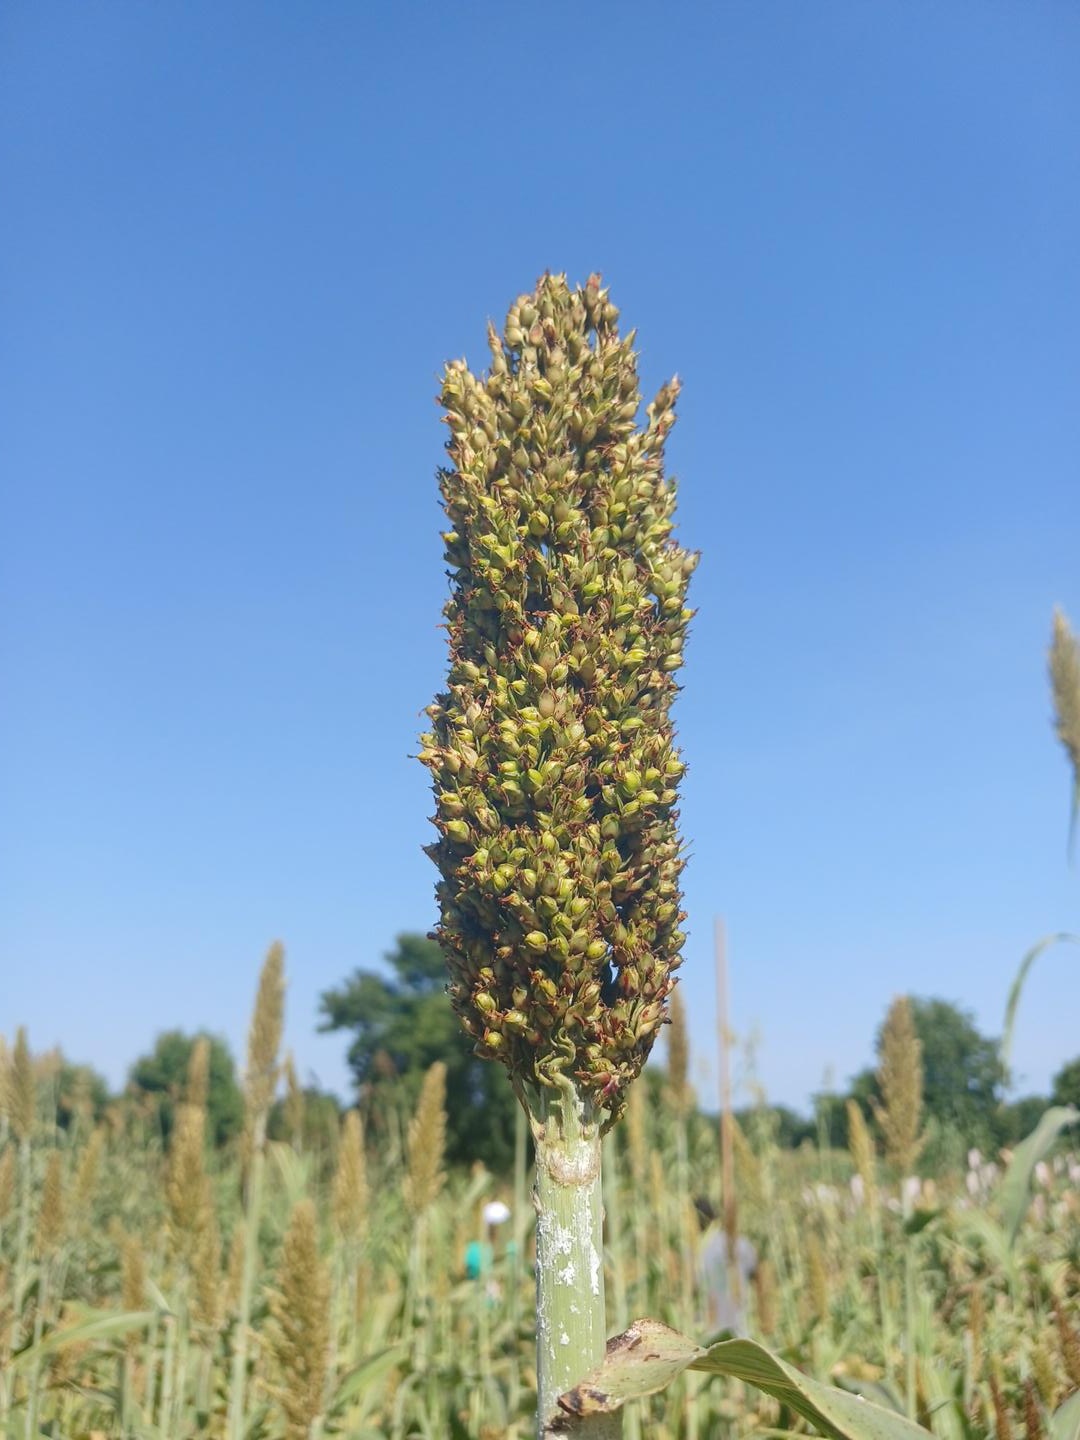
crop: sorghum
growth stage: filling grain
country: Senegal
